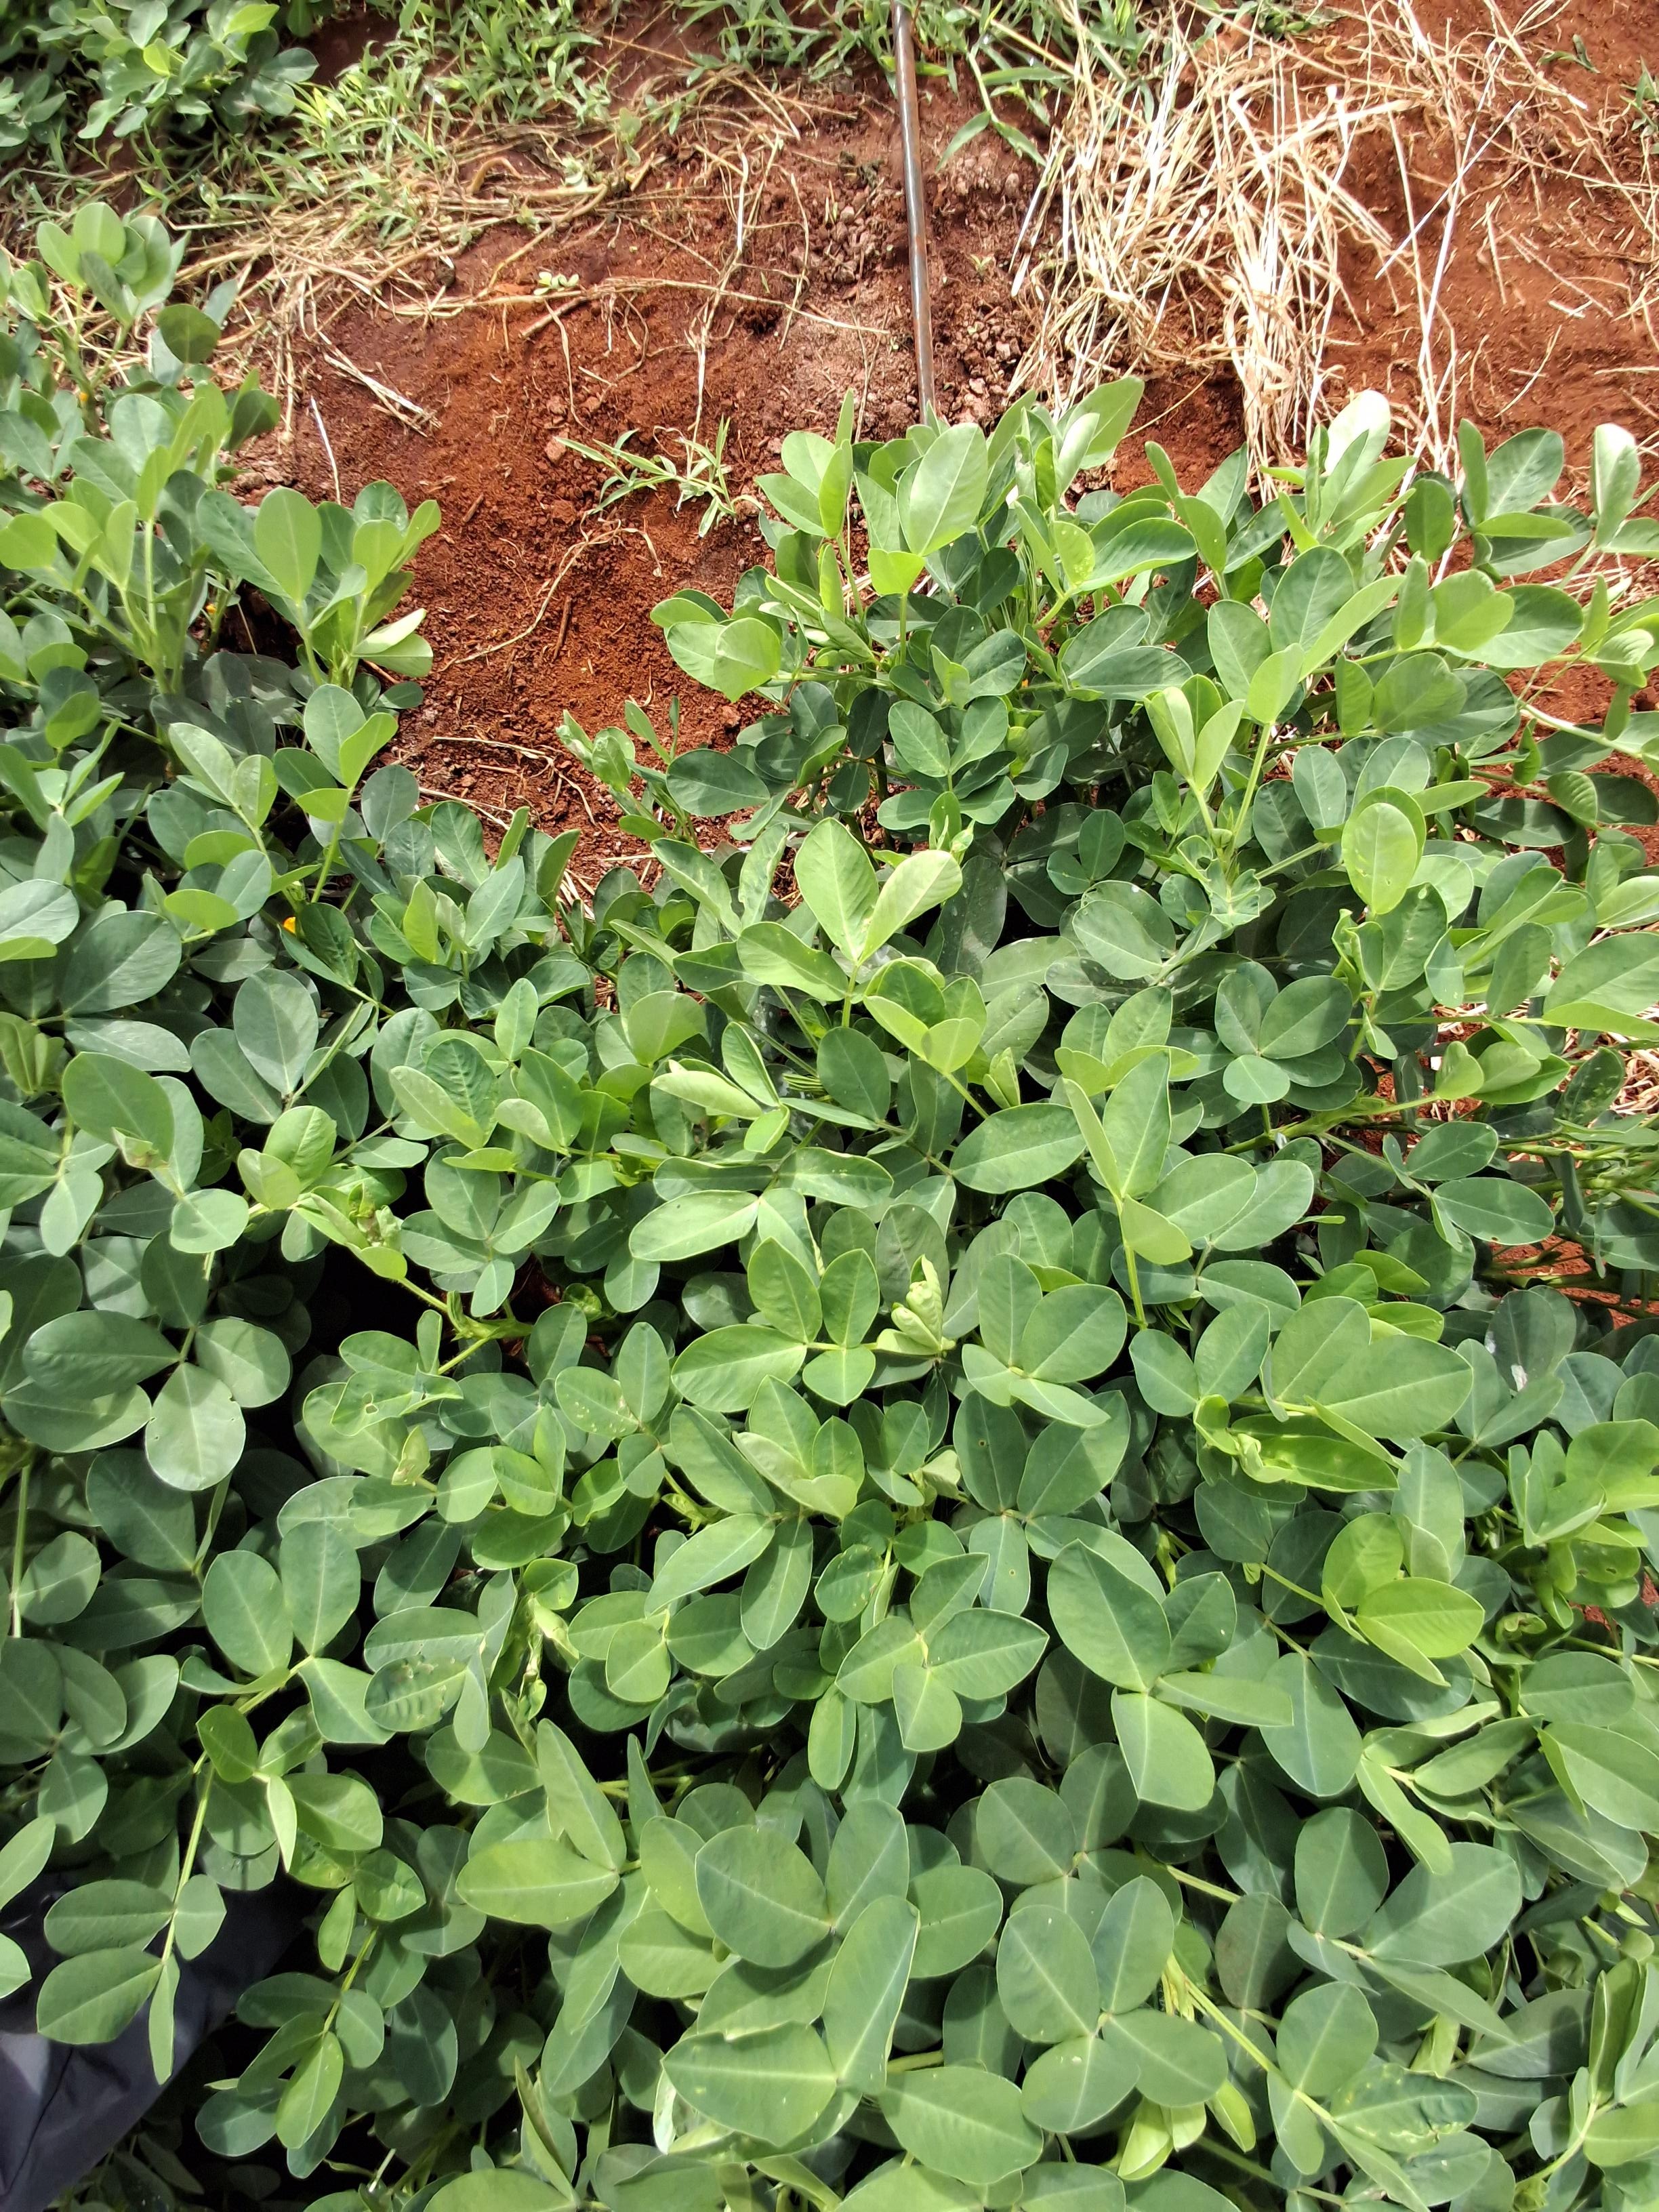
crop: groundnut
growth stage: pegging
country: Kenya
